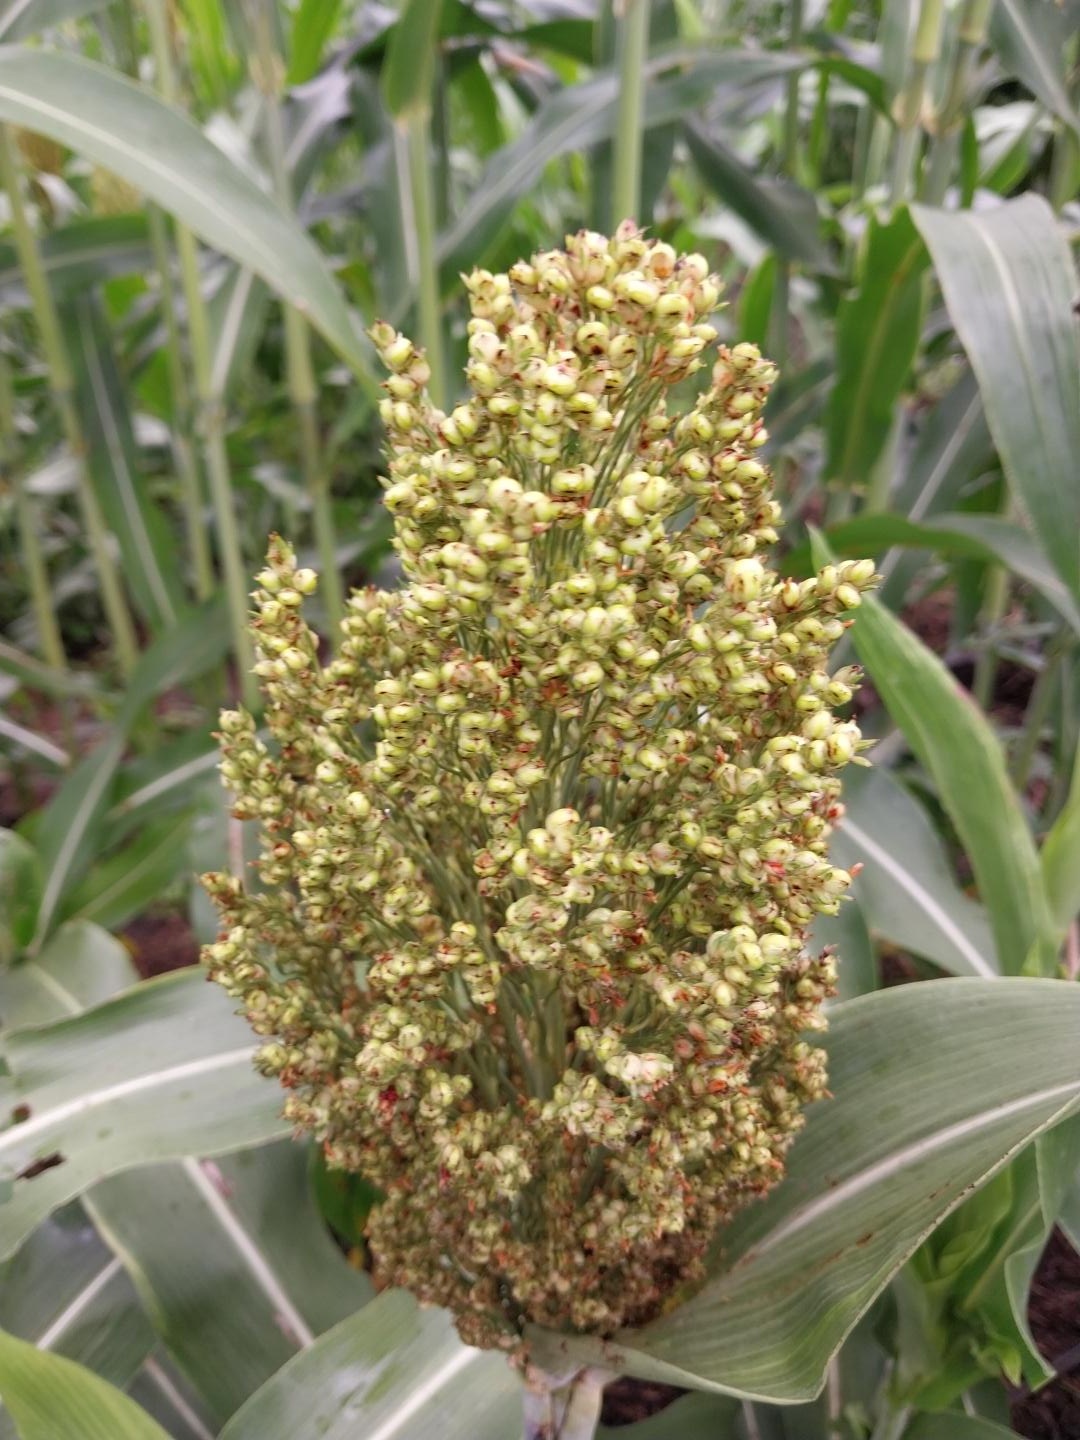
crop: sorghum
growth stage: heading tuber
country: Tanzania
